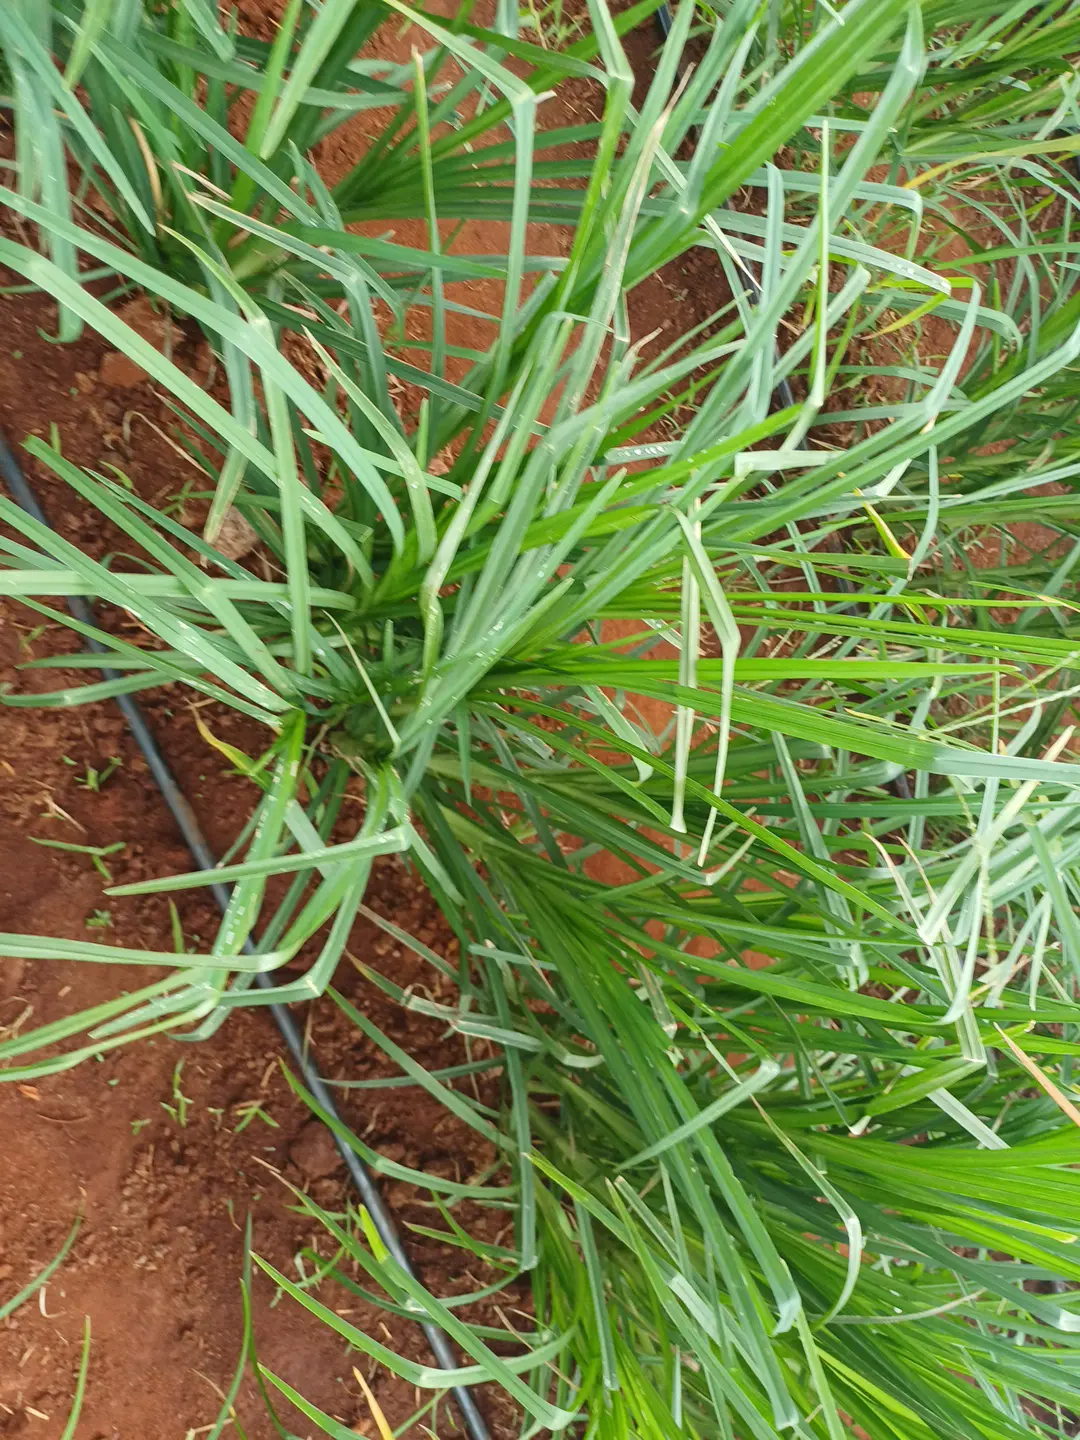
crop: finger millet
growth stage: vegetative
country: Kenya
